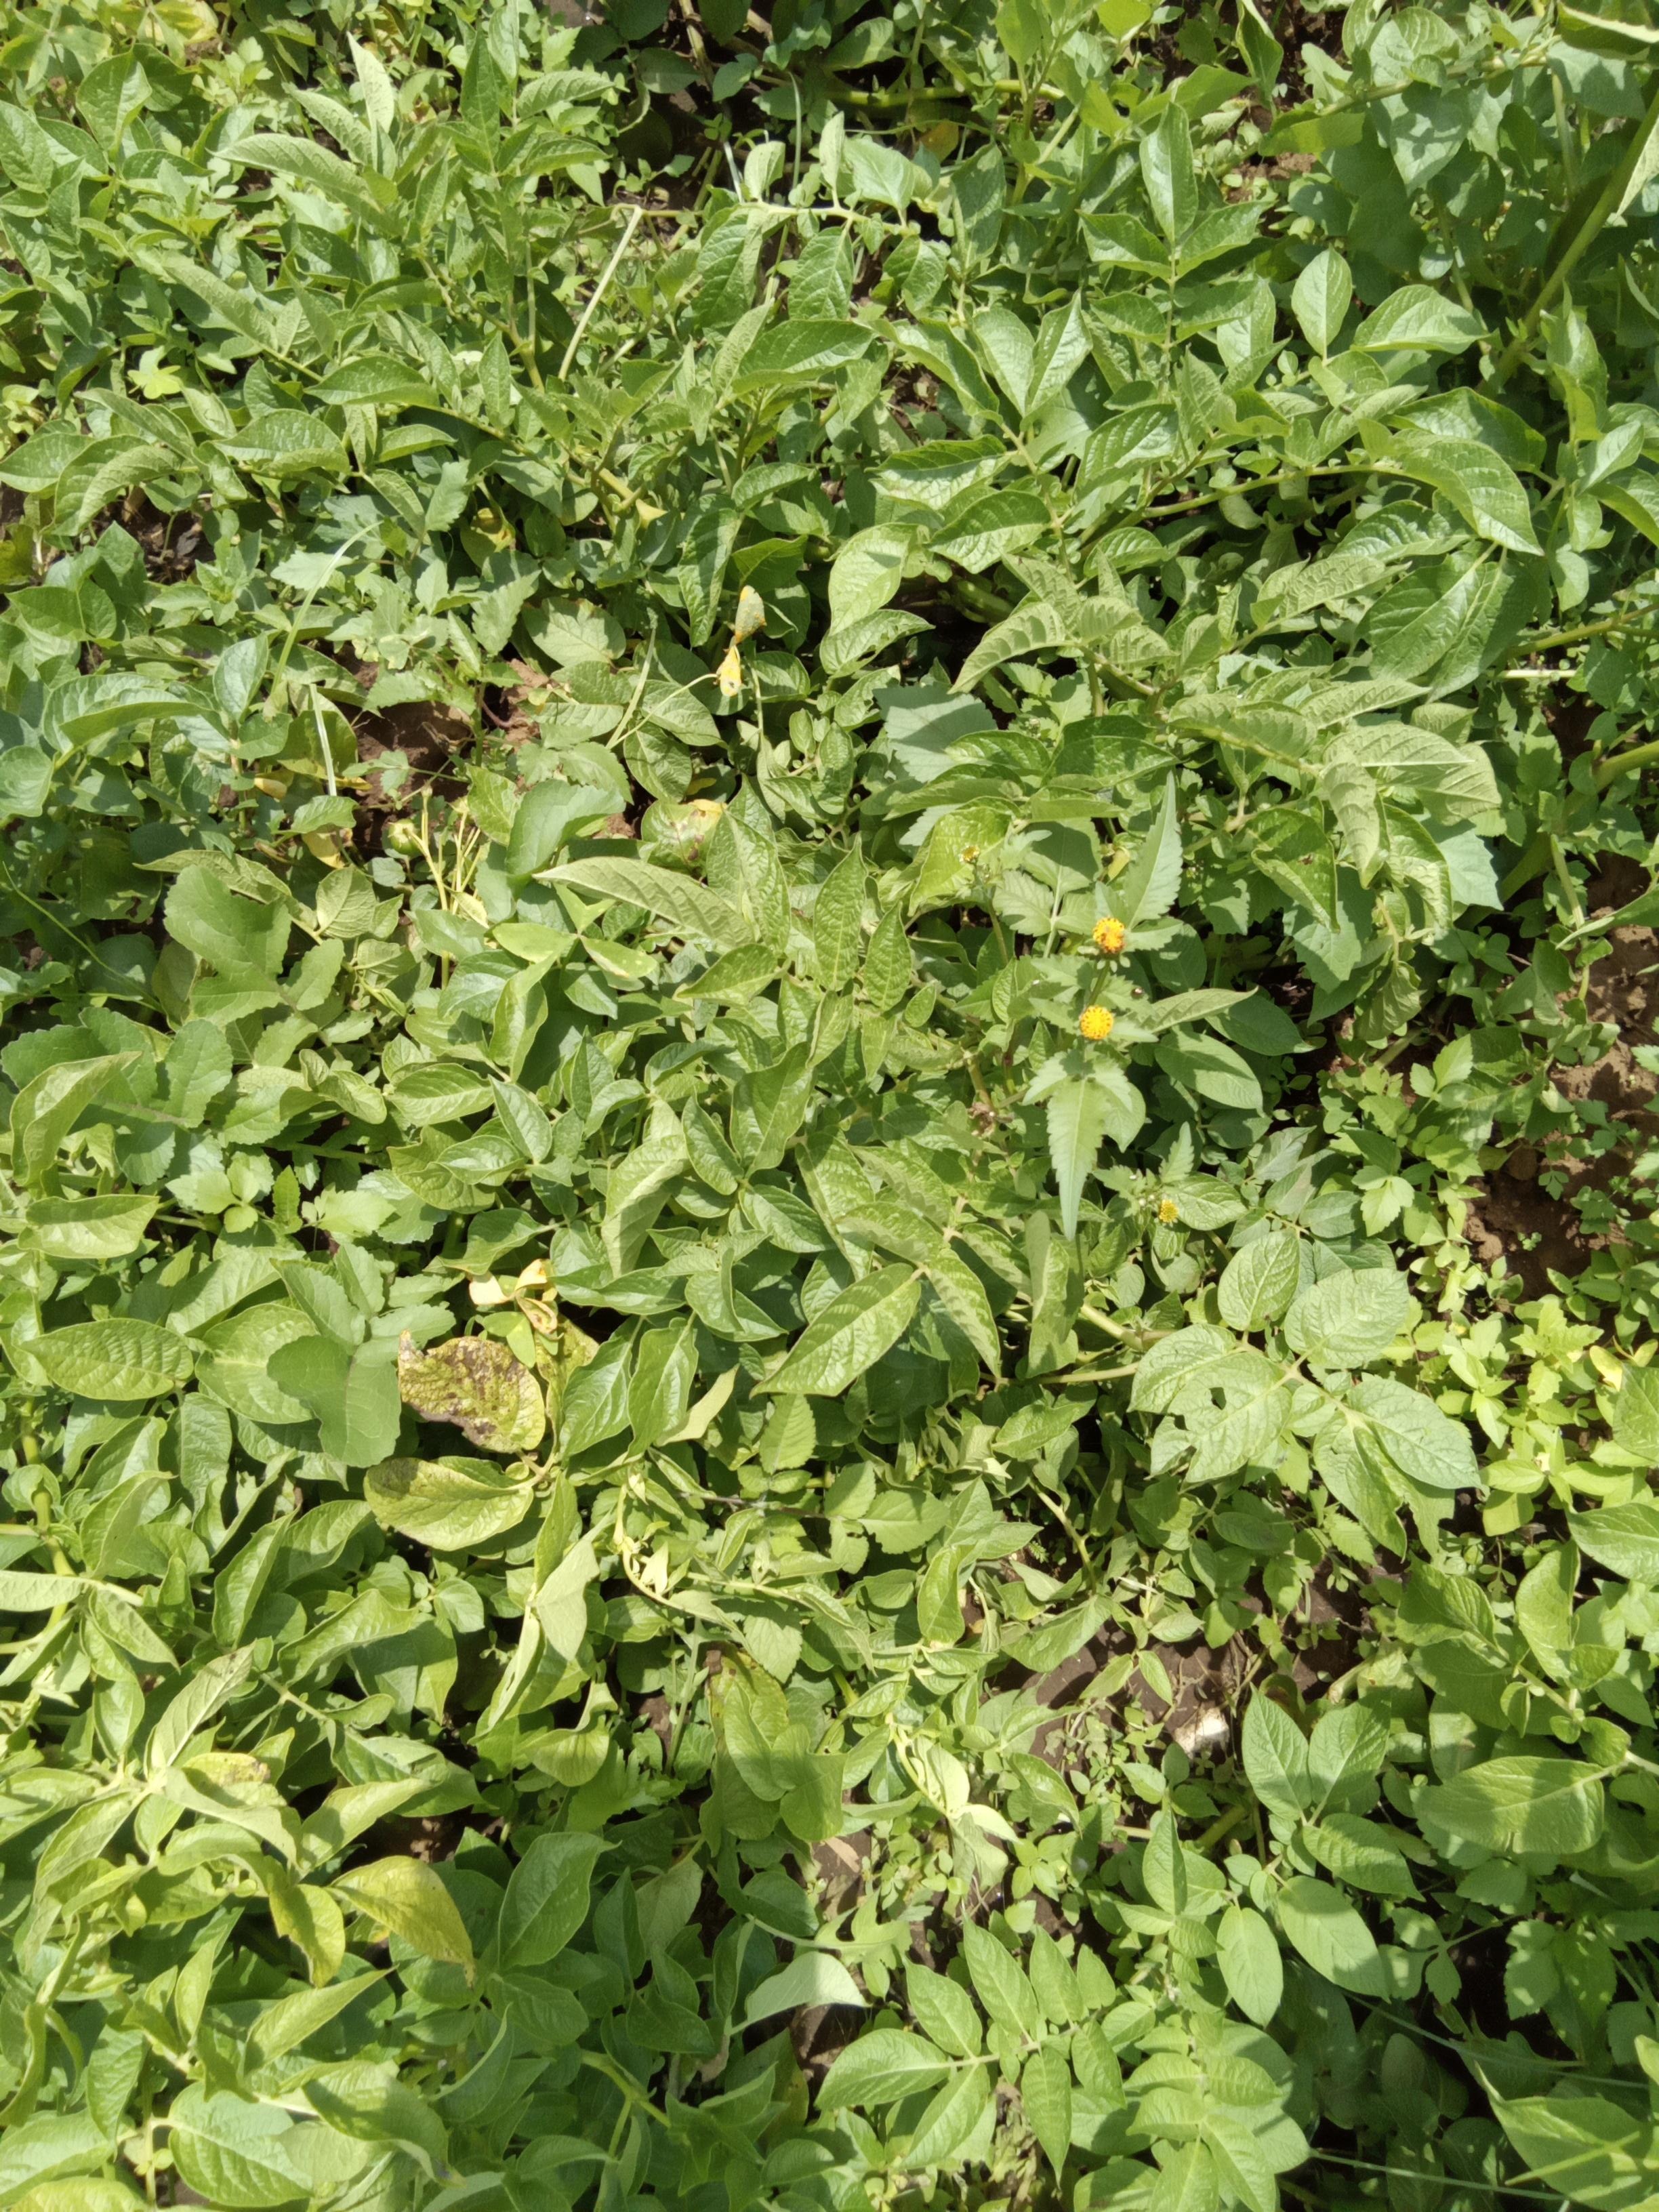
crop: potato
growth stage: vegetative
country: Kenya
